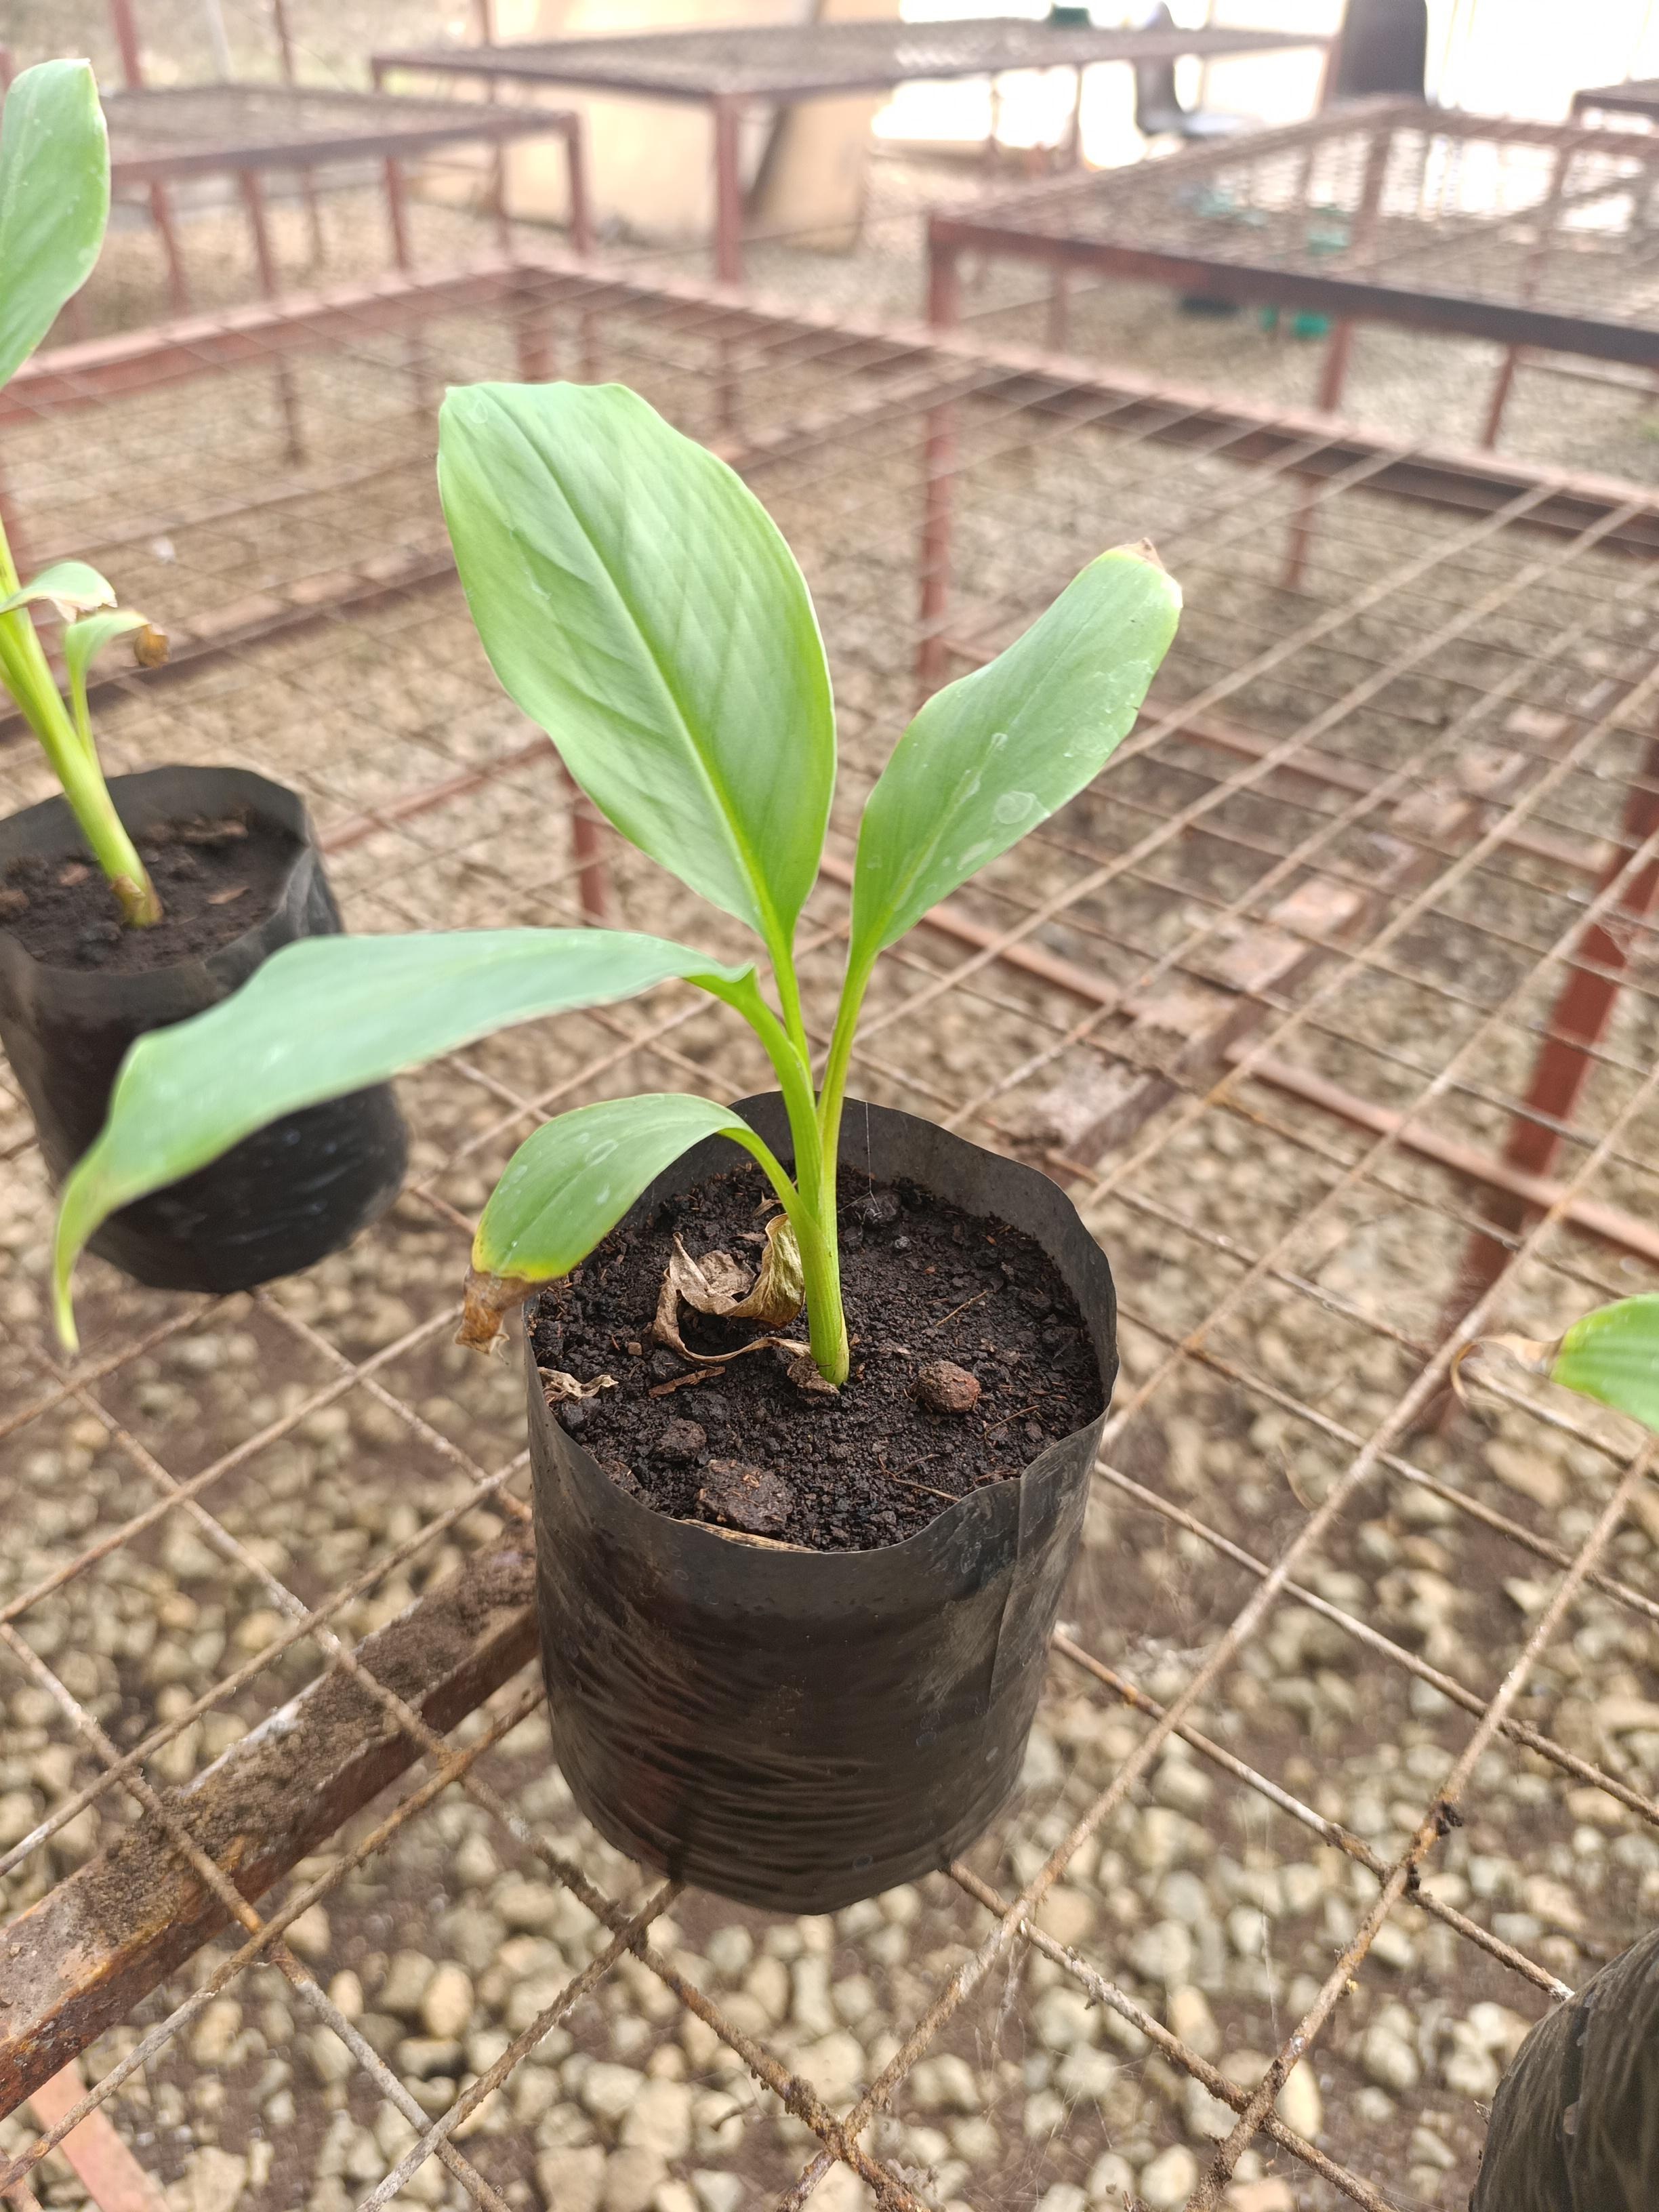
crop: banana
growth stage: vegetative
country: Tanzania
